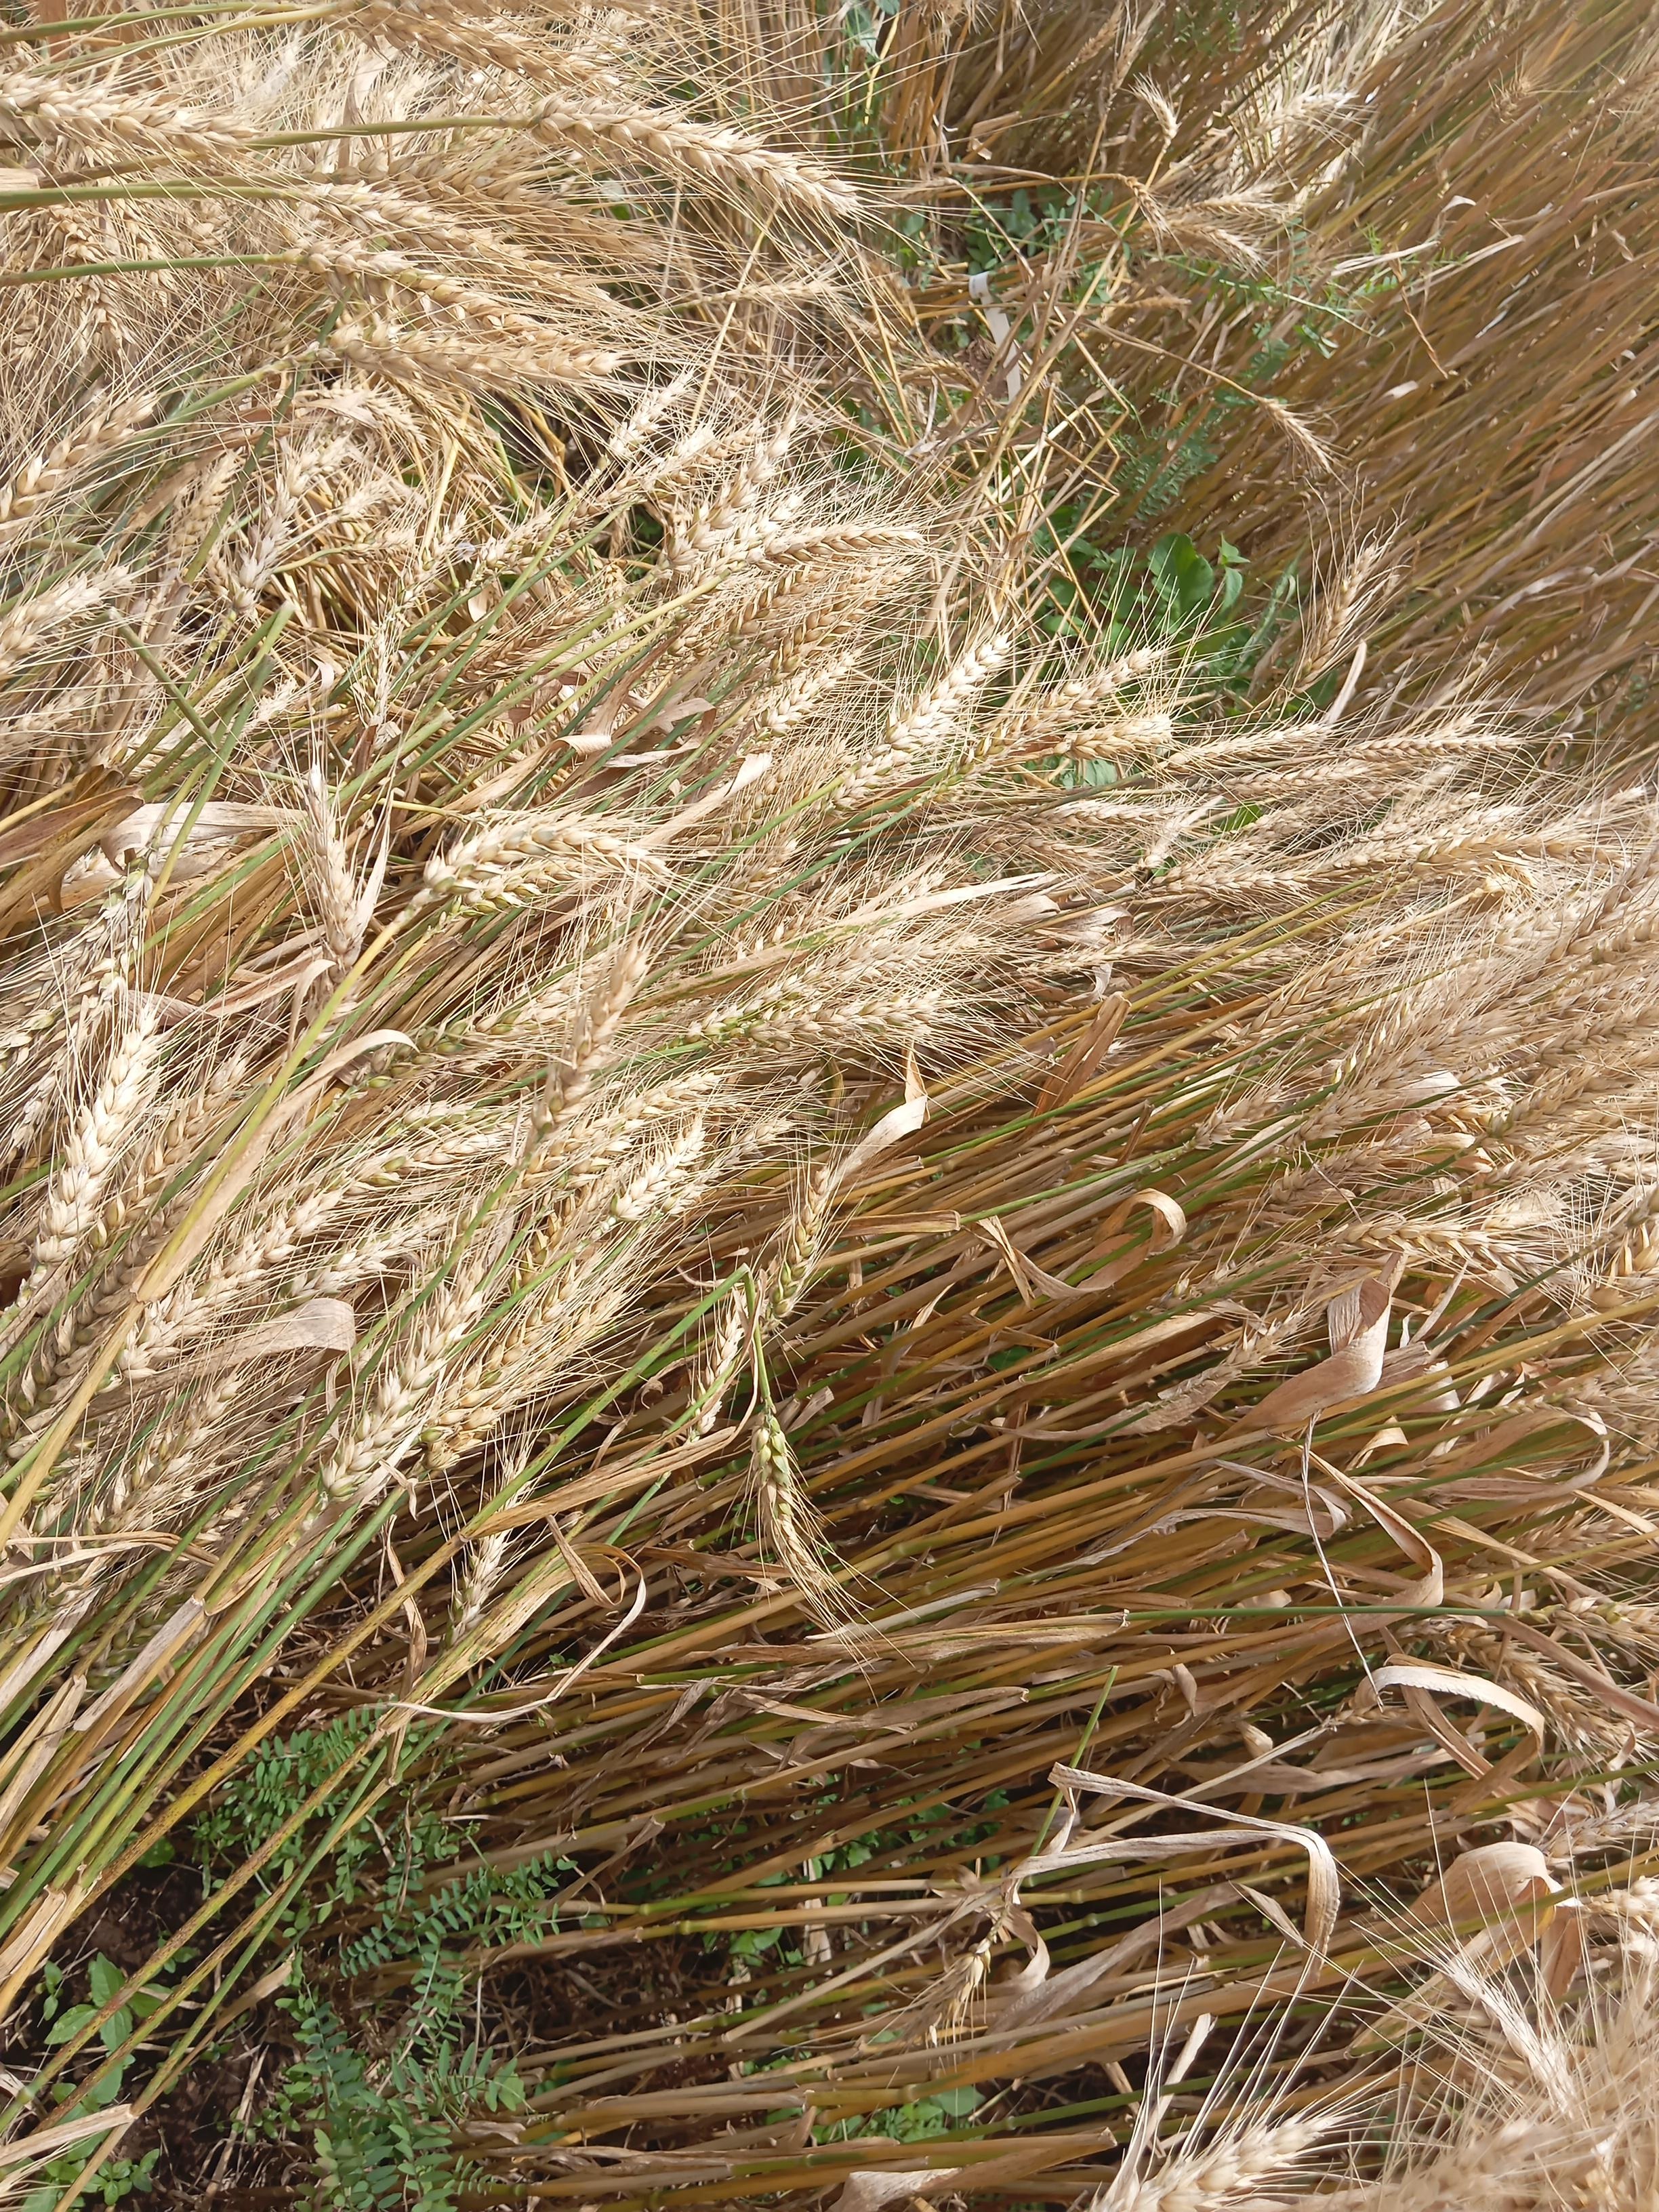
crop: wheat
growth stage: maturity
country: Kenya
